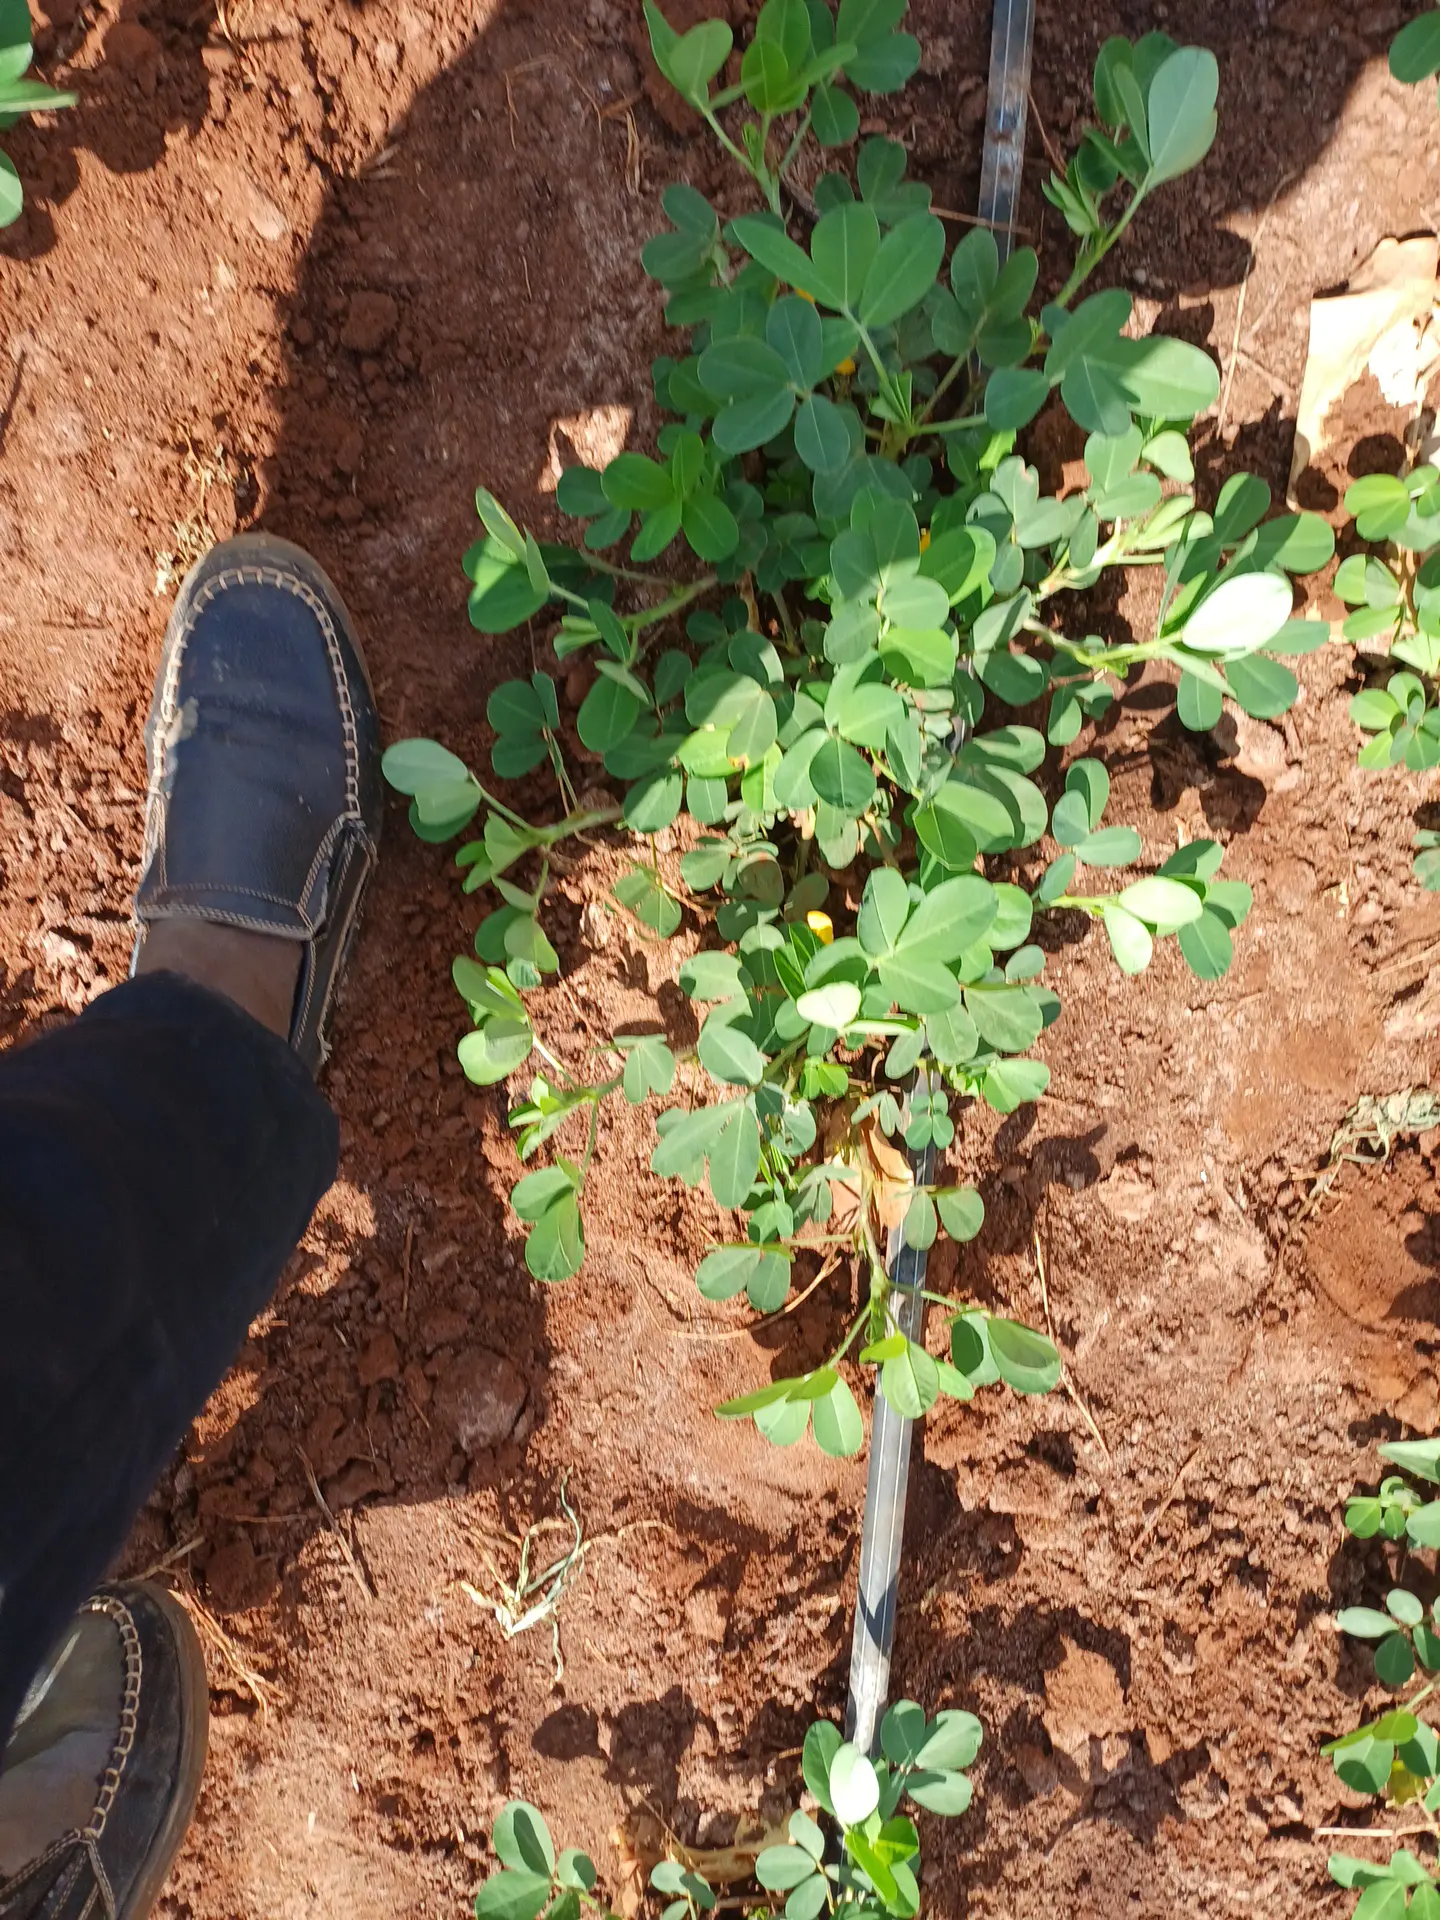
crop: groundnut
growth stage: vegetative
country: Kenya
